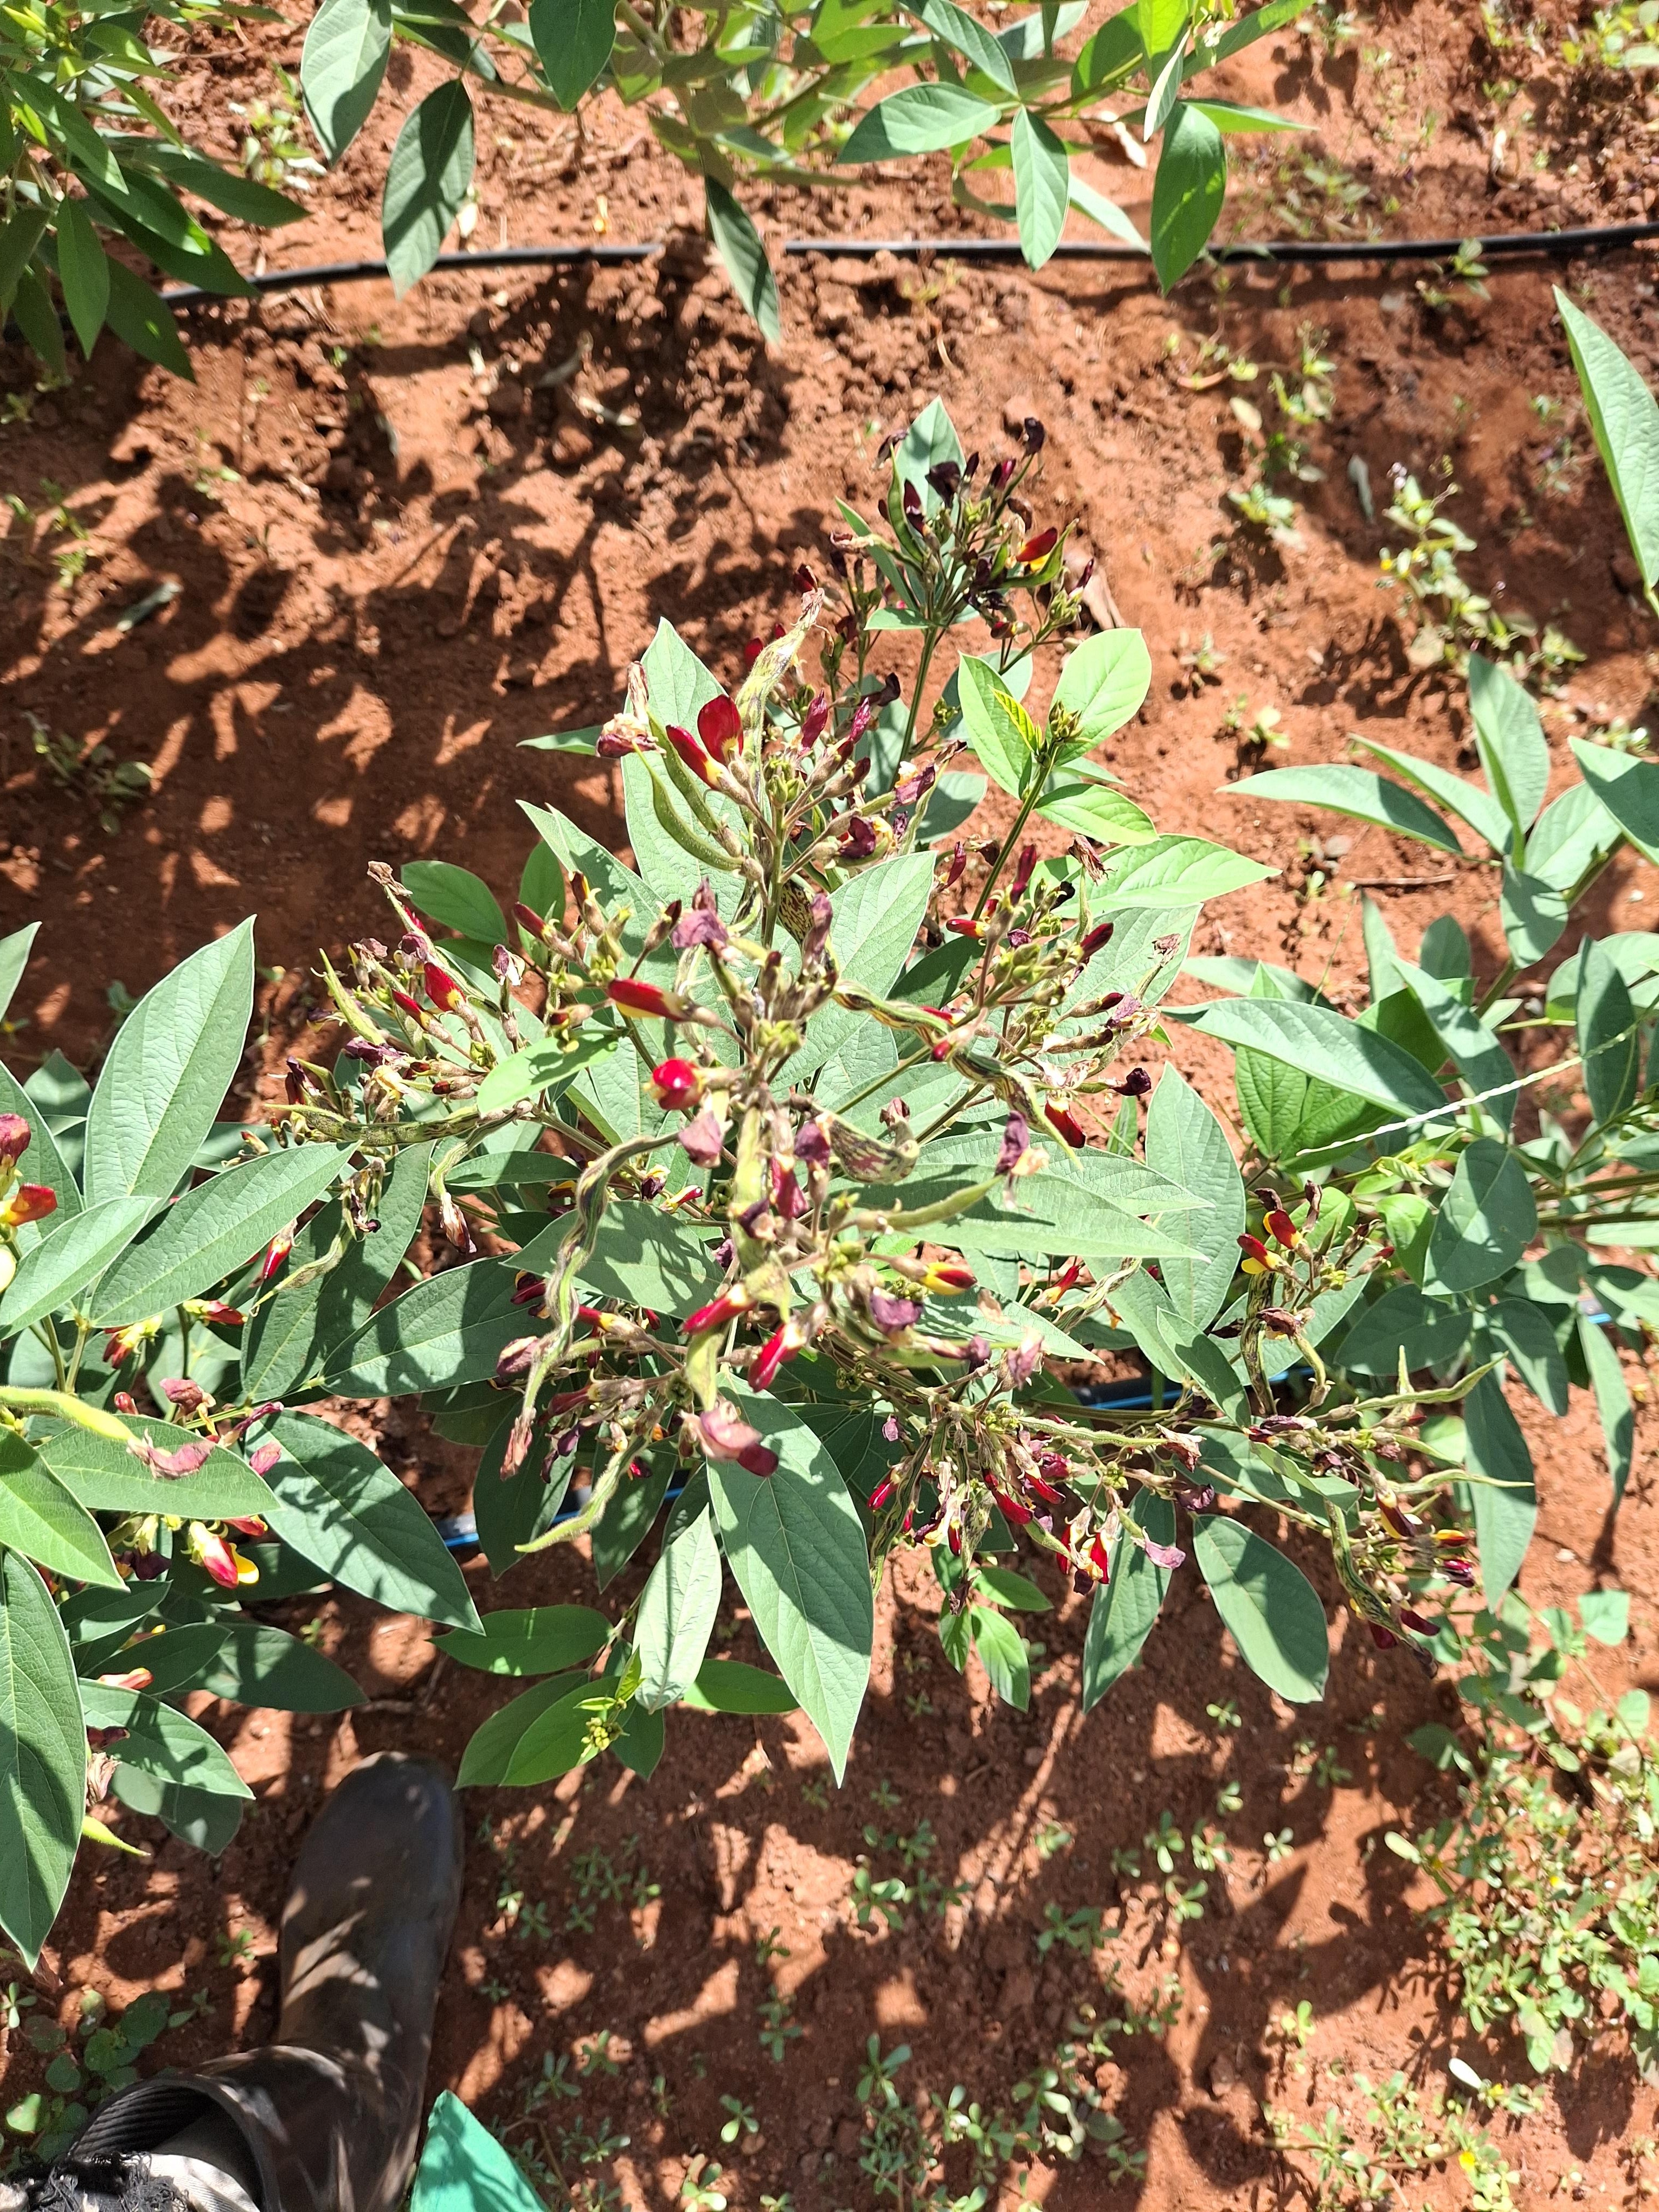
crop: pigeonpea
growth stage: flowering
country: Kenya
